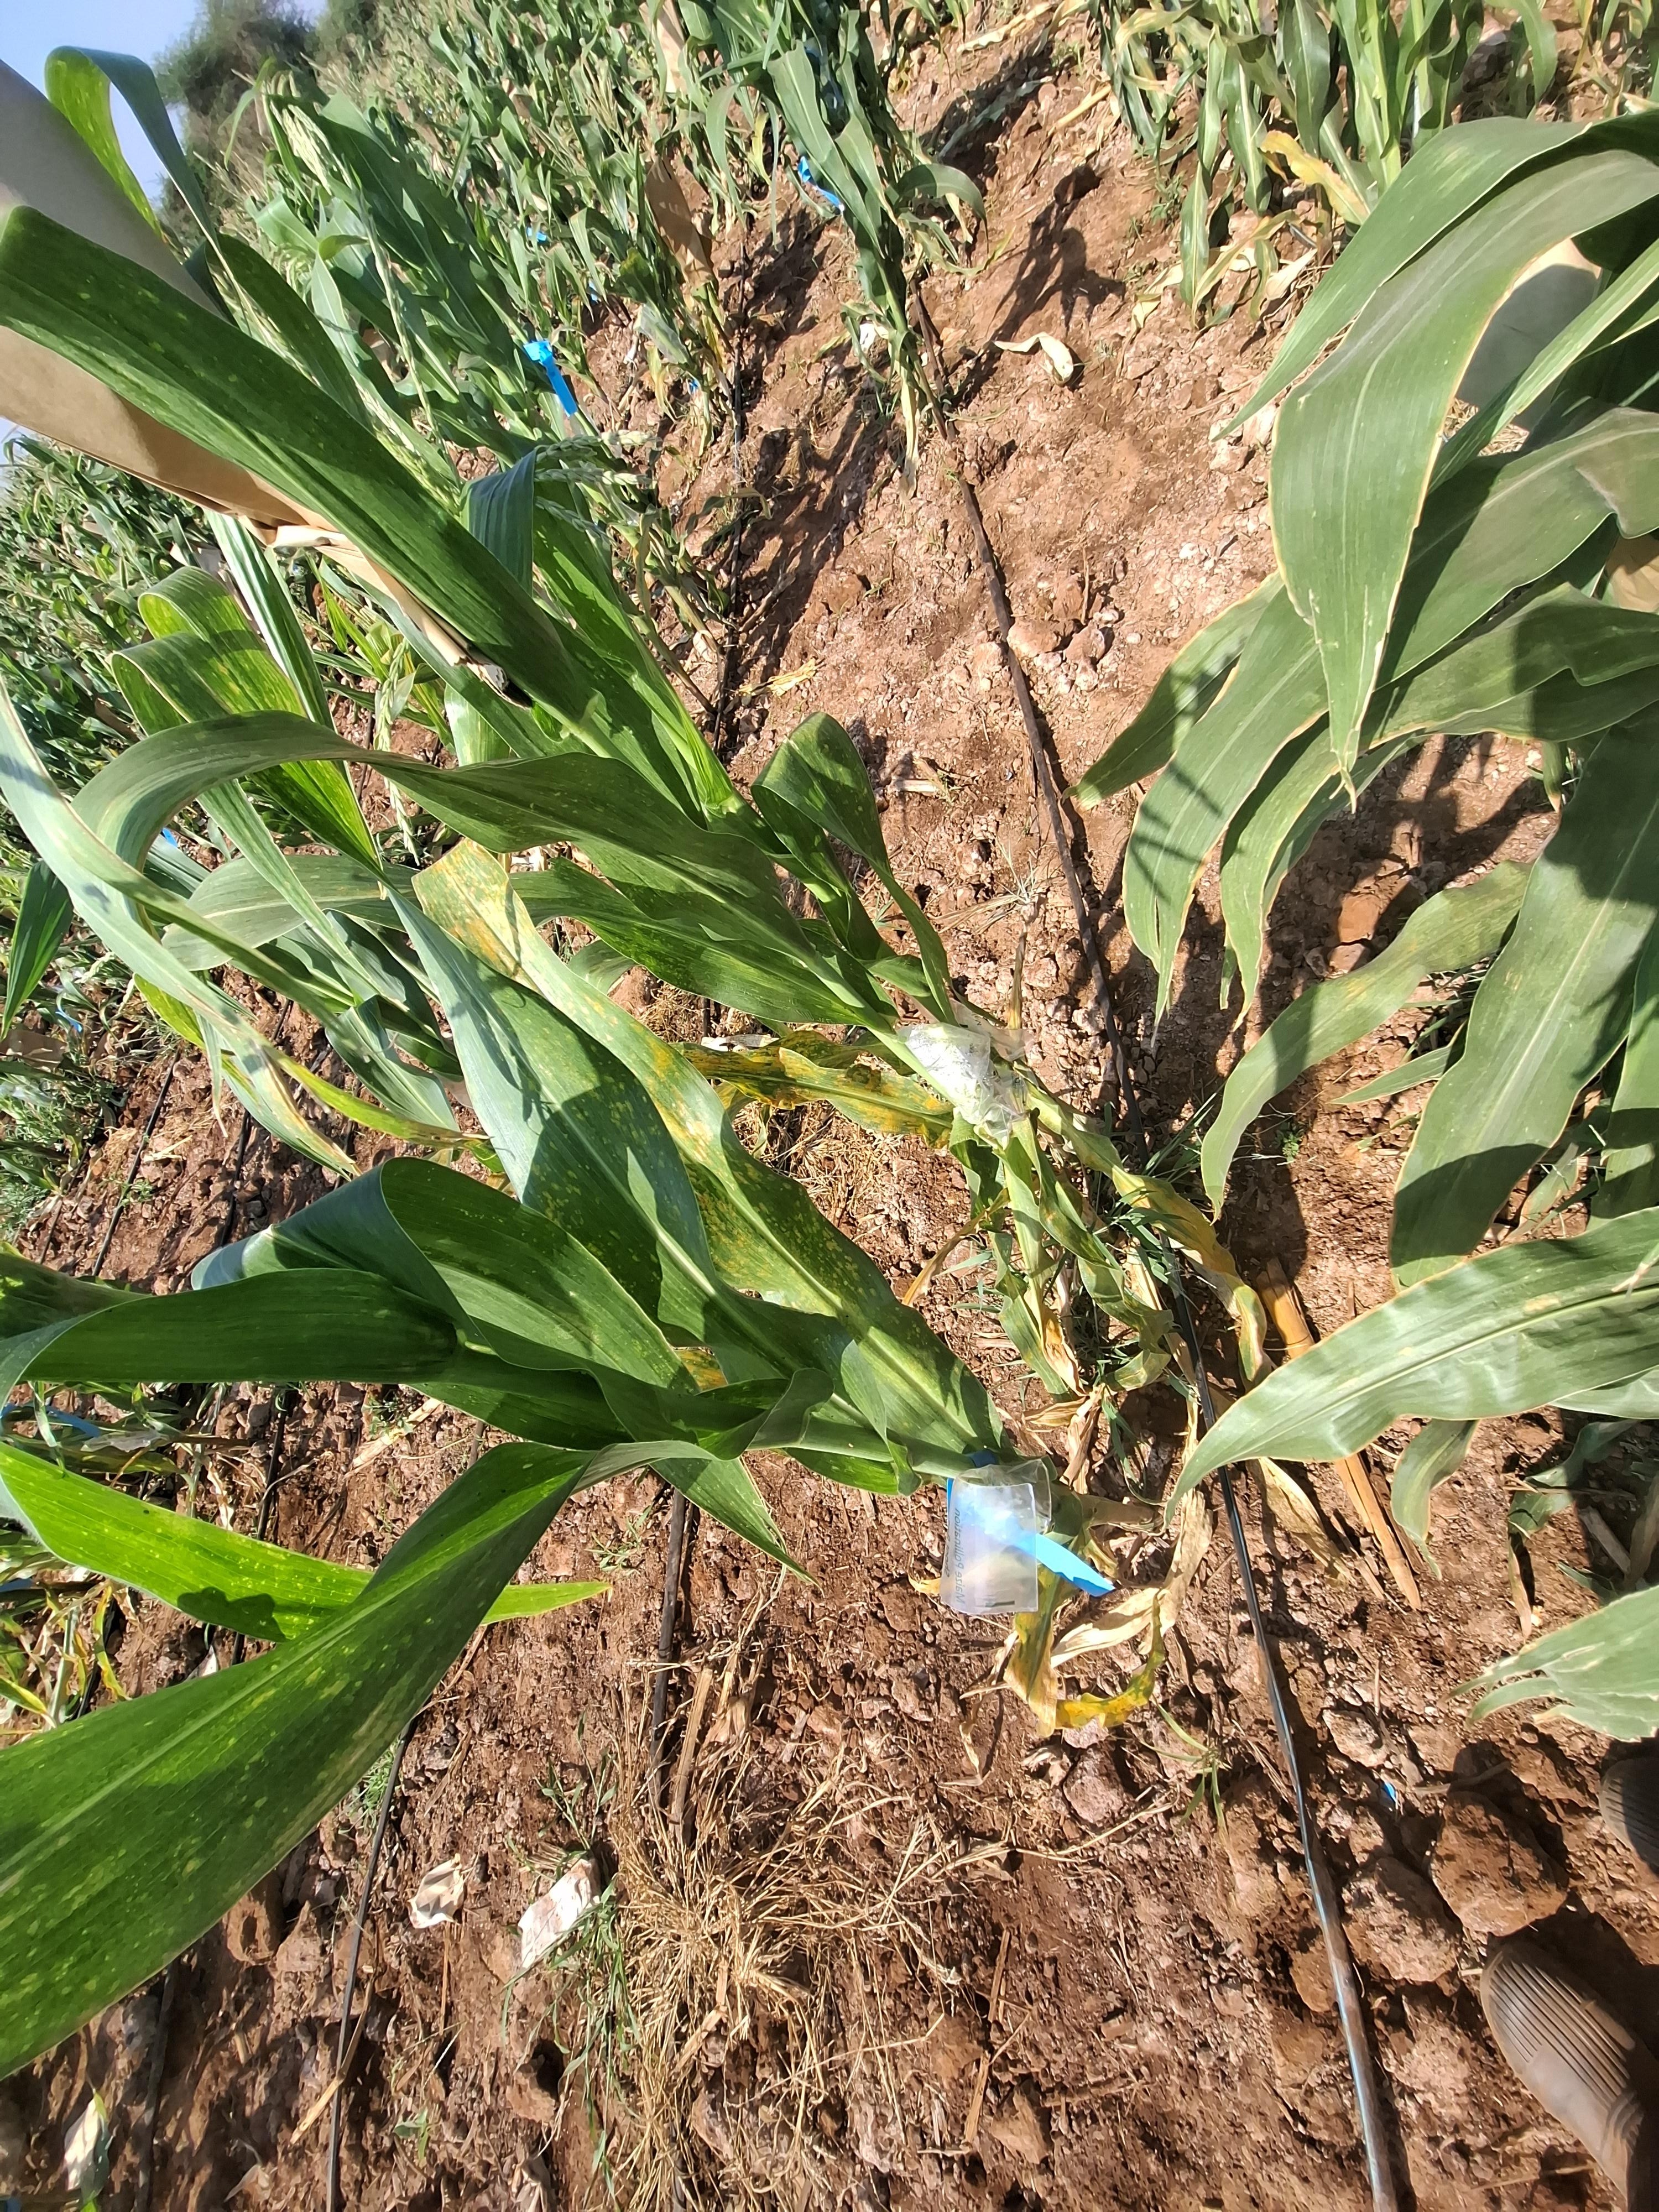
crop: maize
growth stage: flowering
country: Kenya
